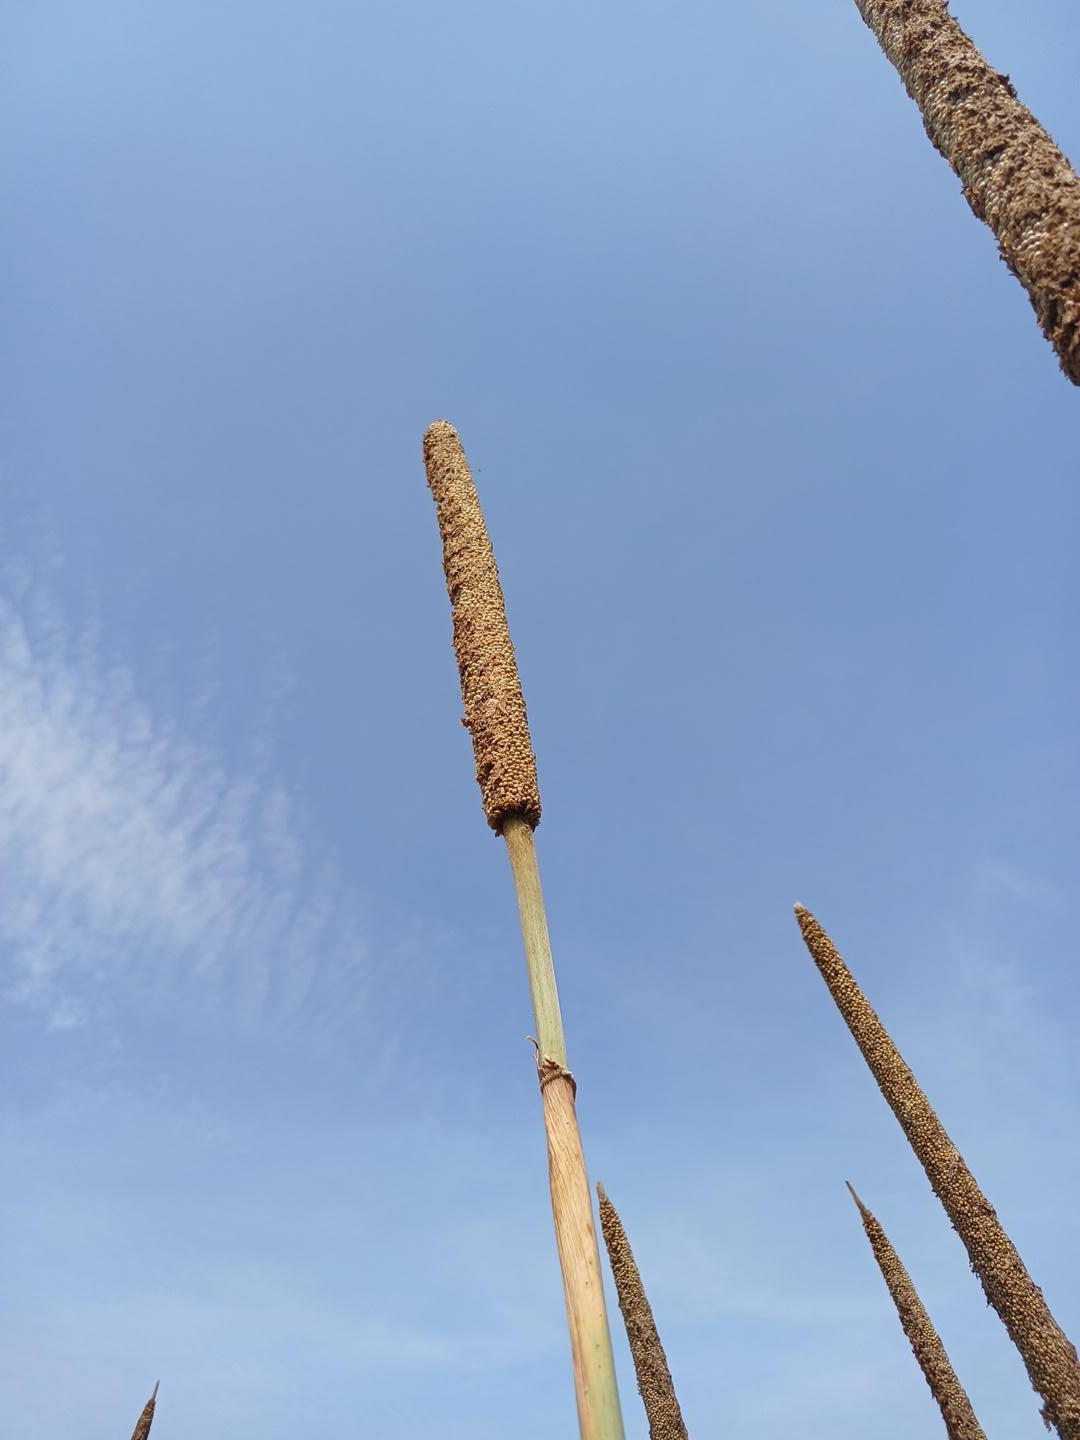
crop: pearl millet
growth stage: maturity
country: Senegal
